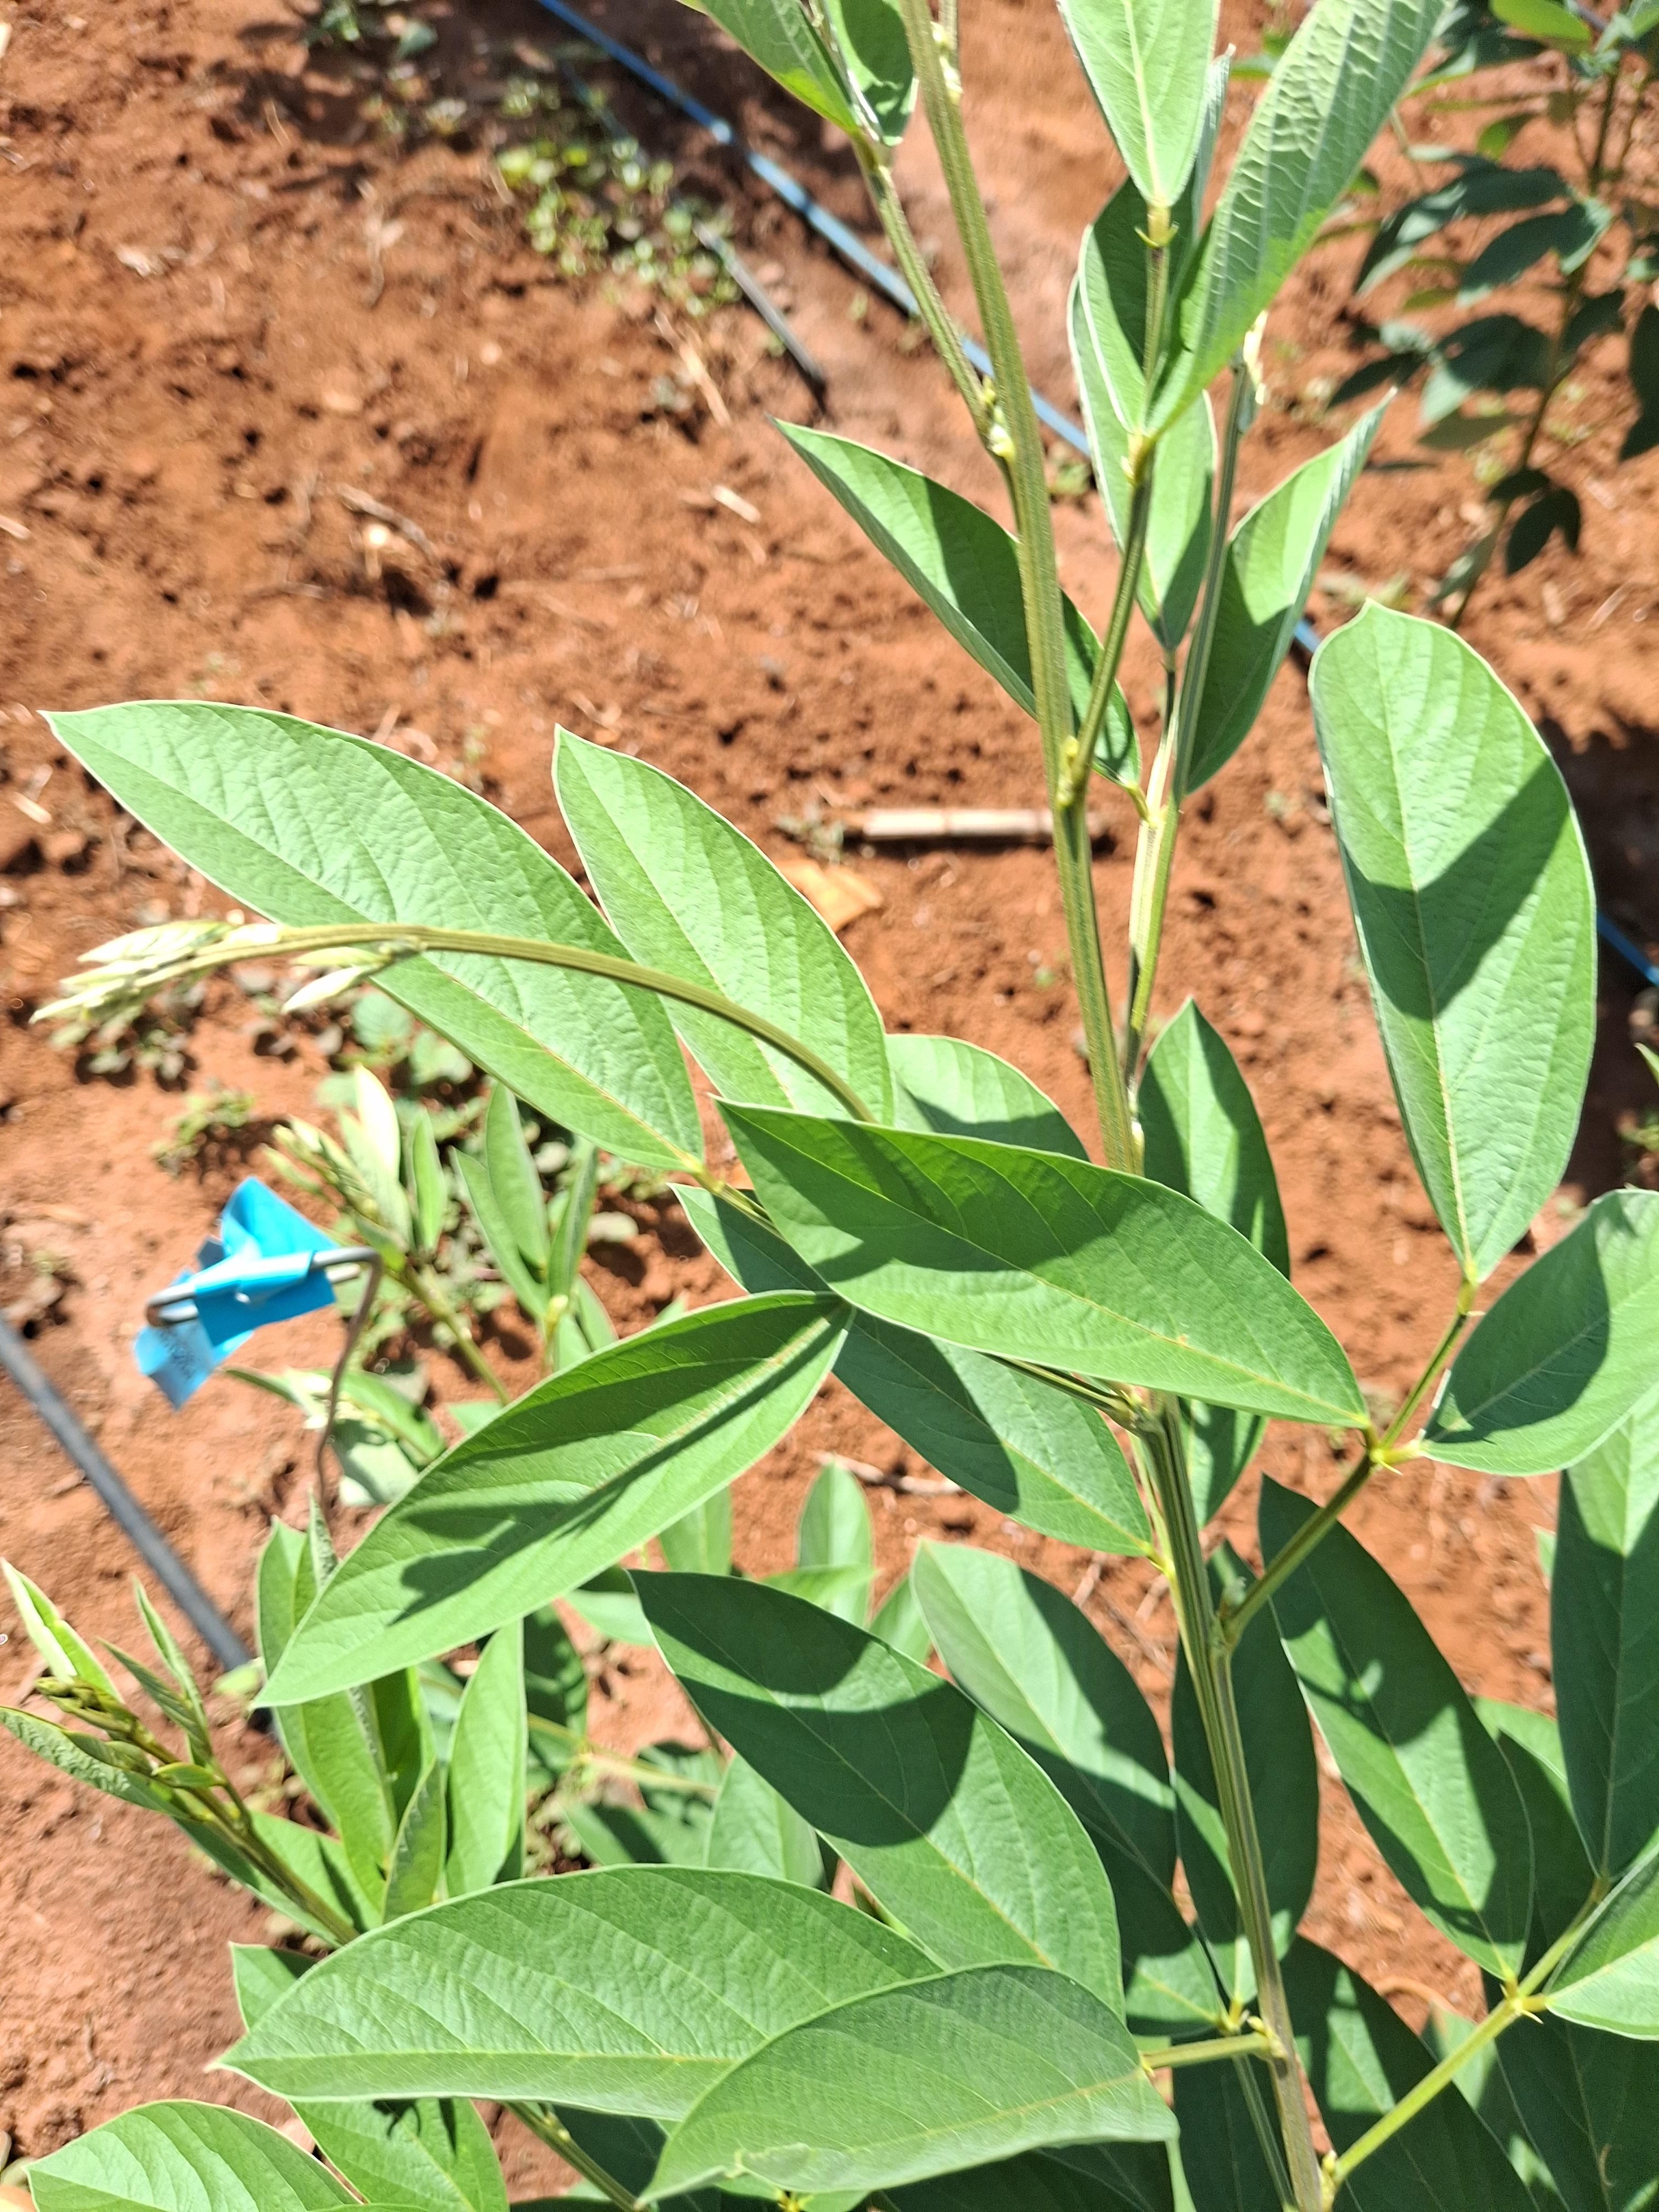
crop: pigeonpea
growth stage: flowering
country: Kenya
